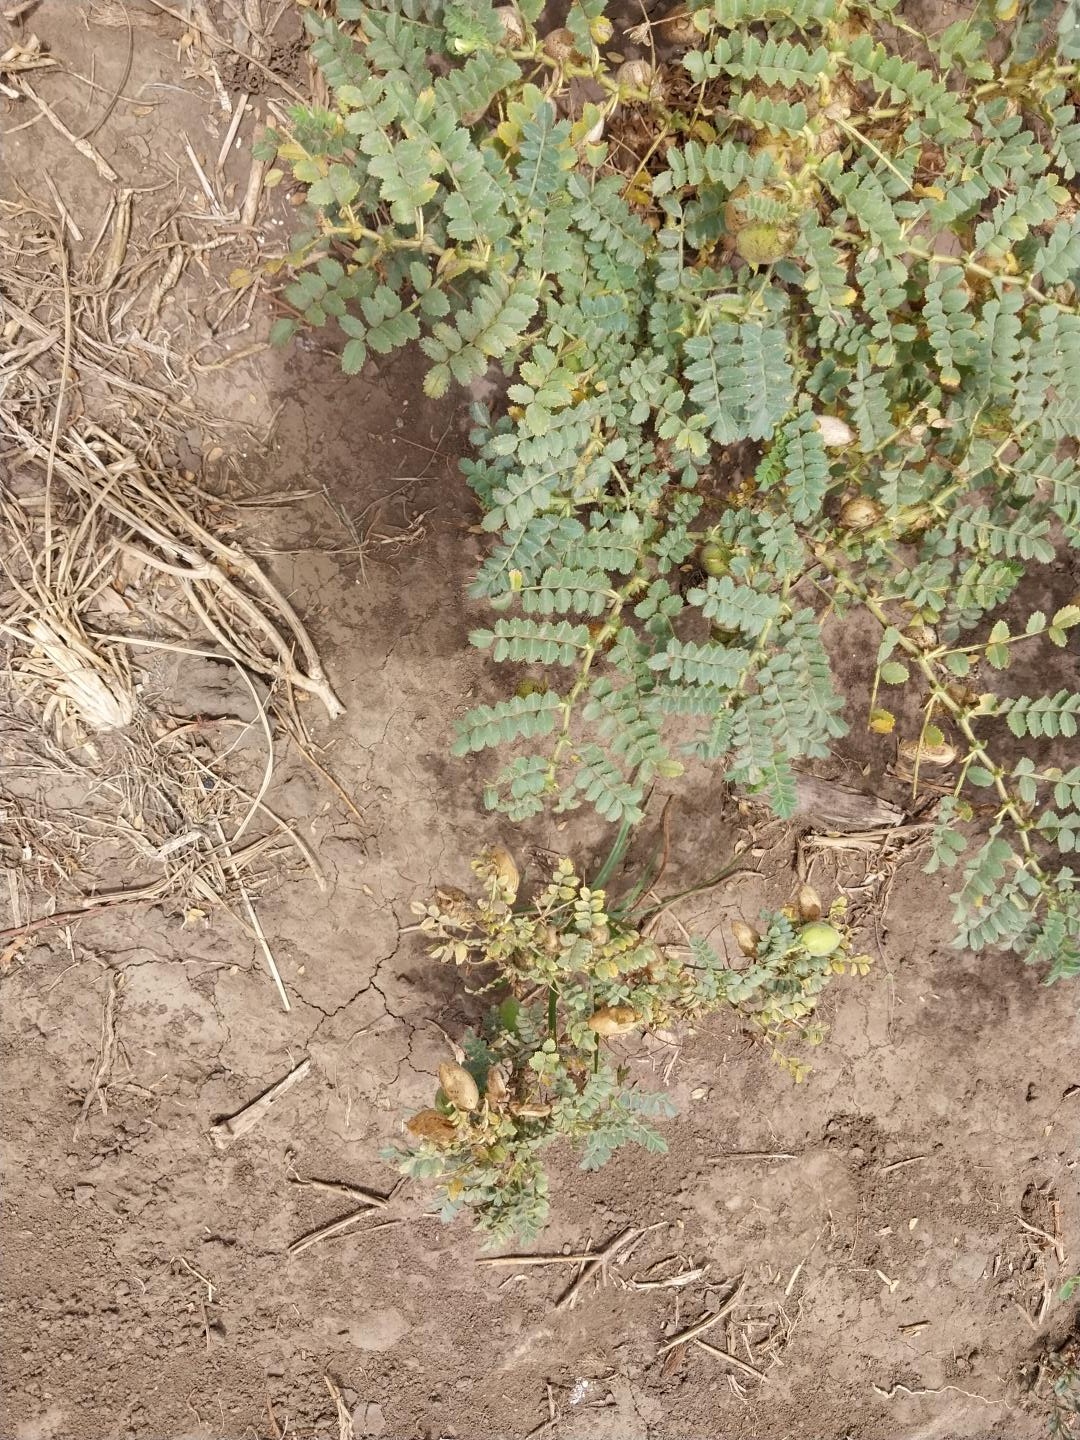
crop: chickpea
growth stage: development pod
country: Tanzania
